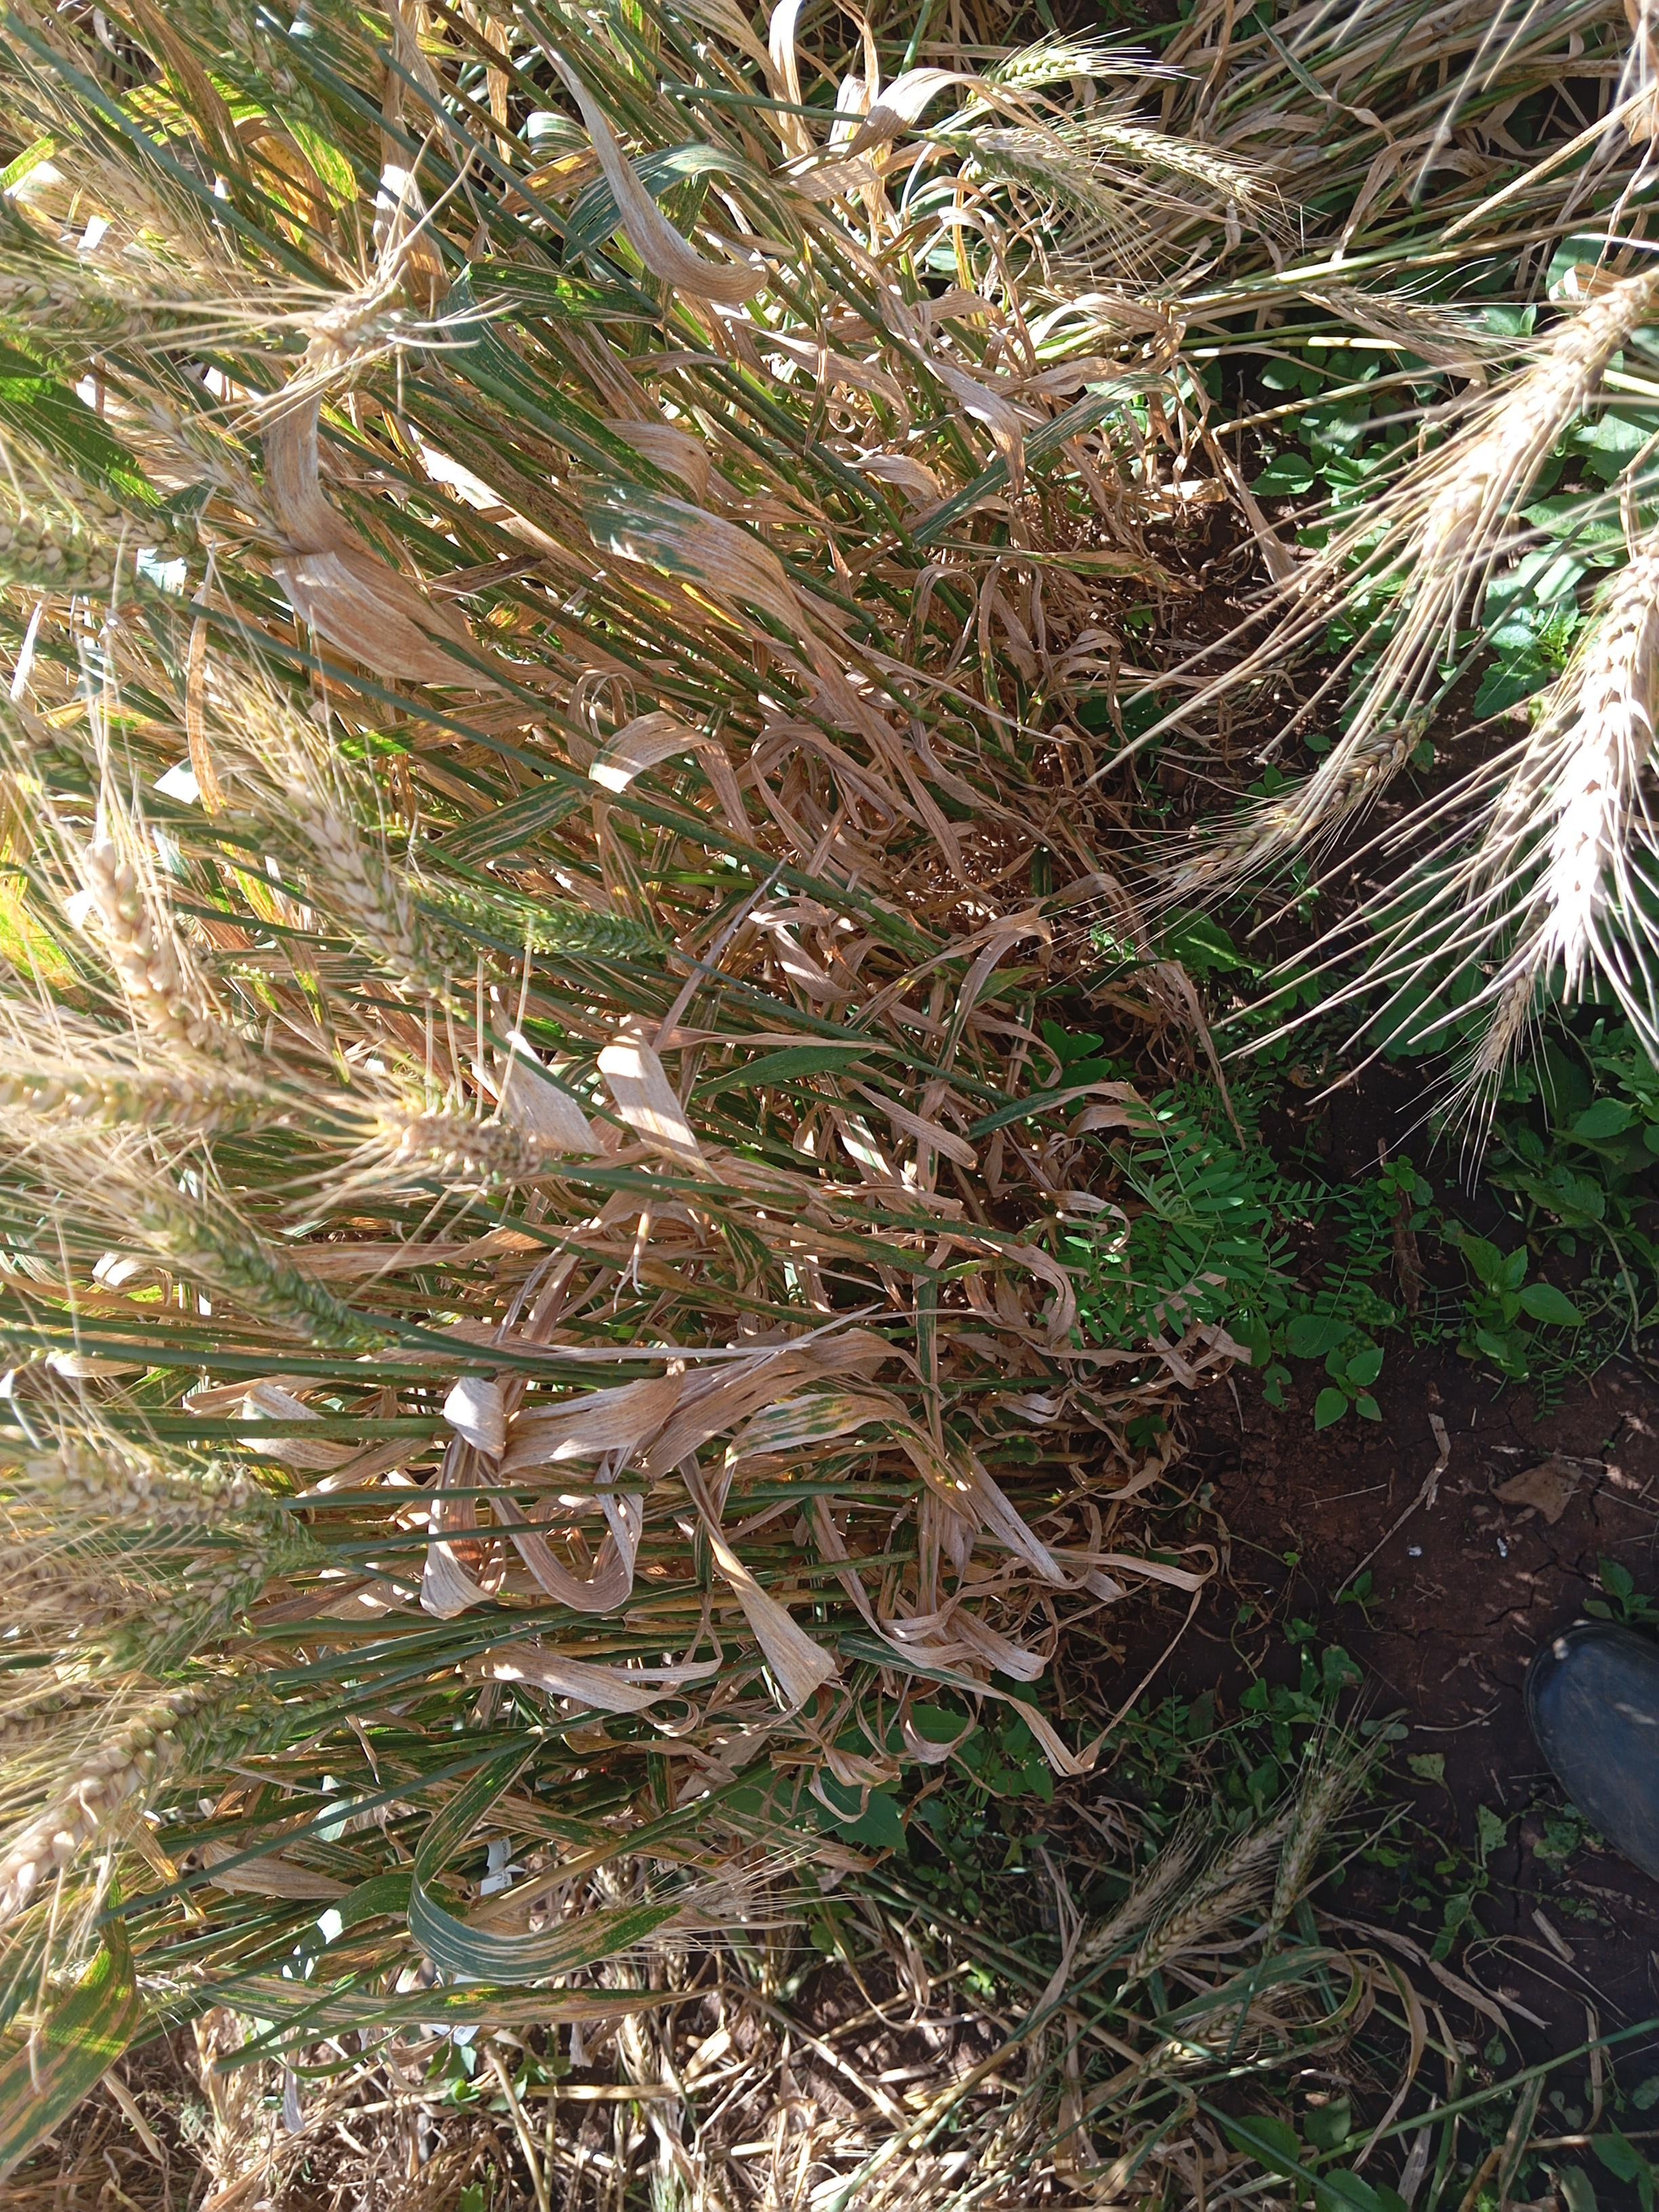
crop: wheat
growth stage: maturity
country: Kenya
